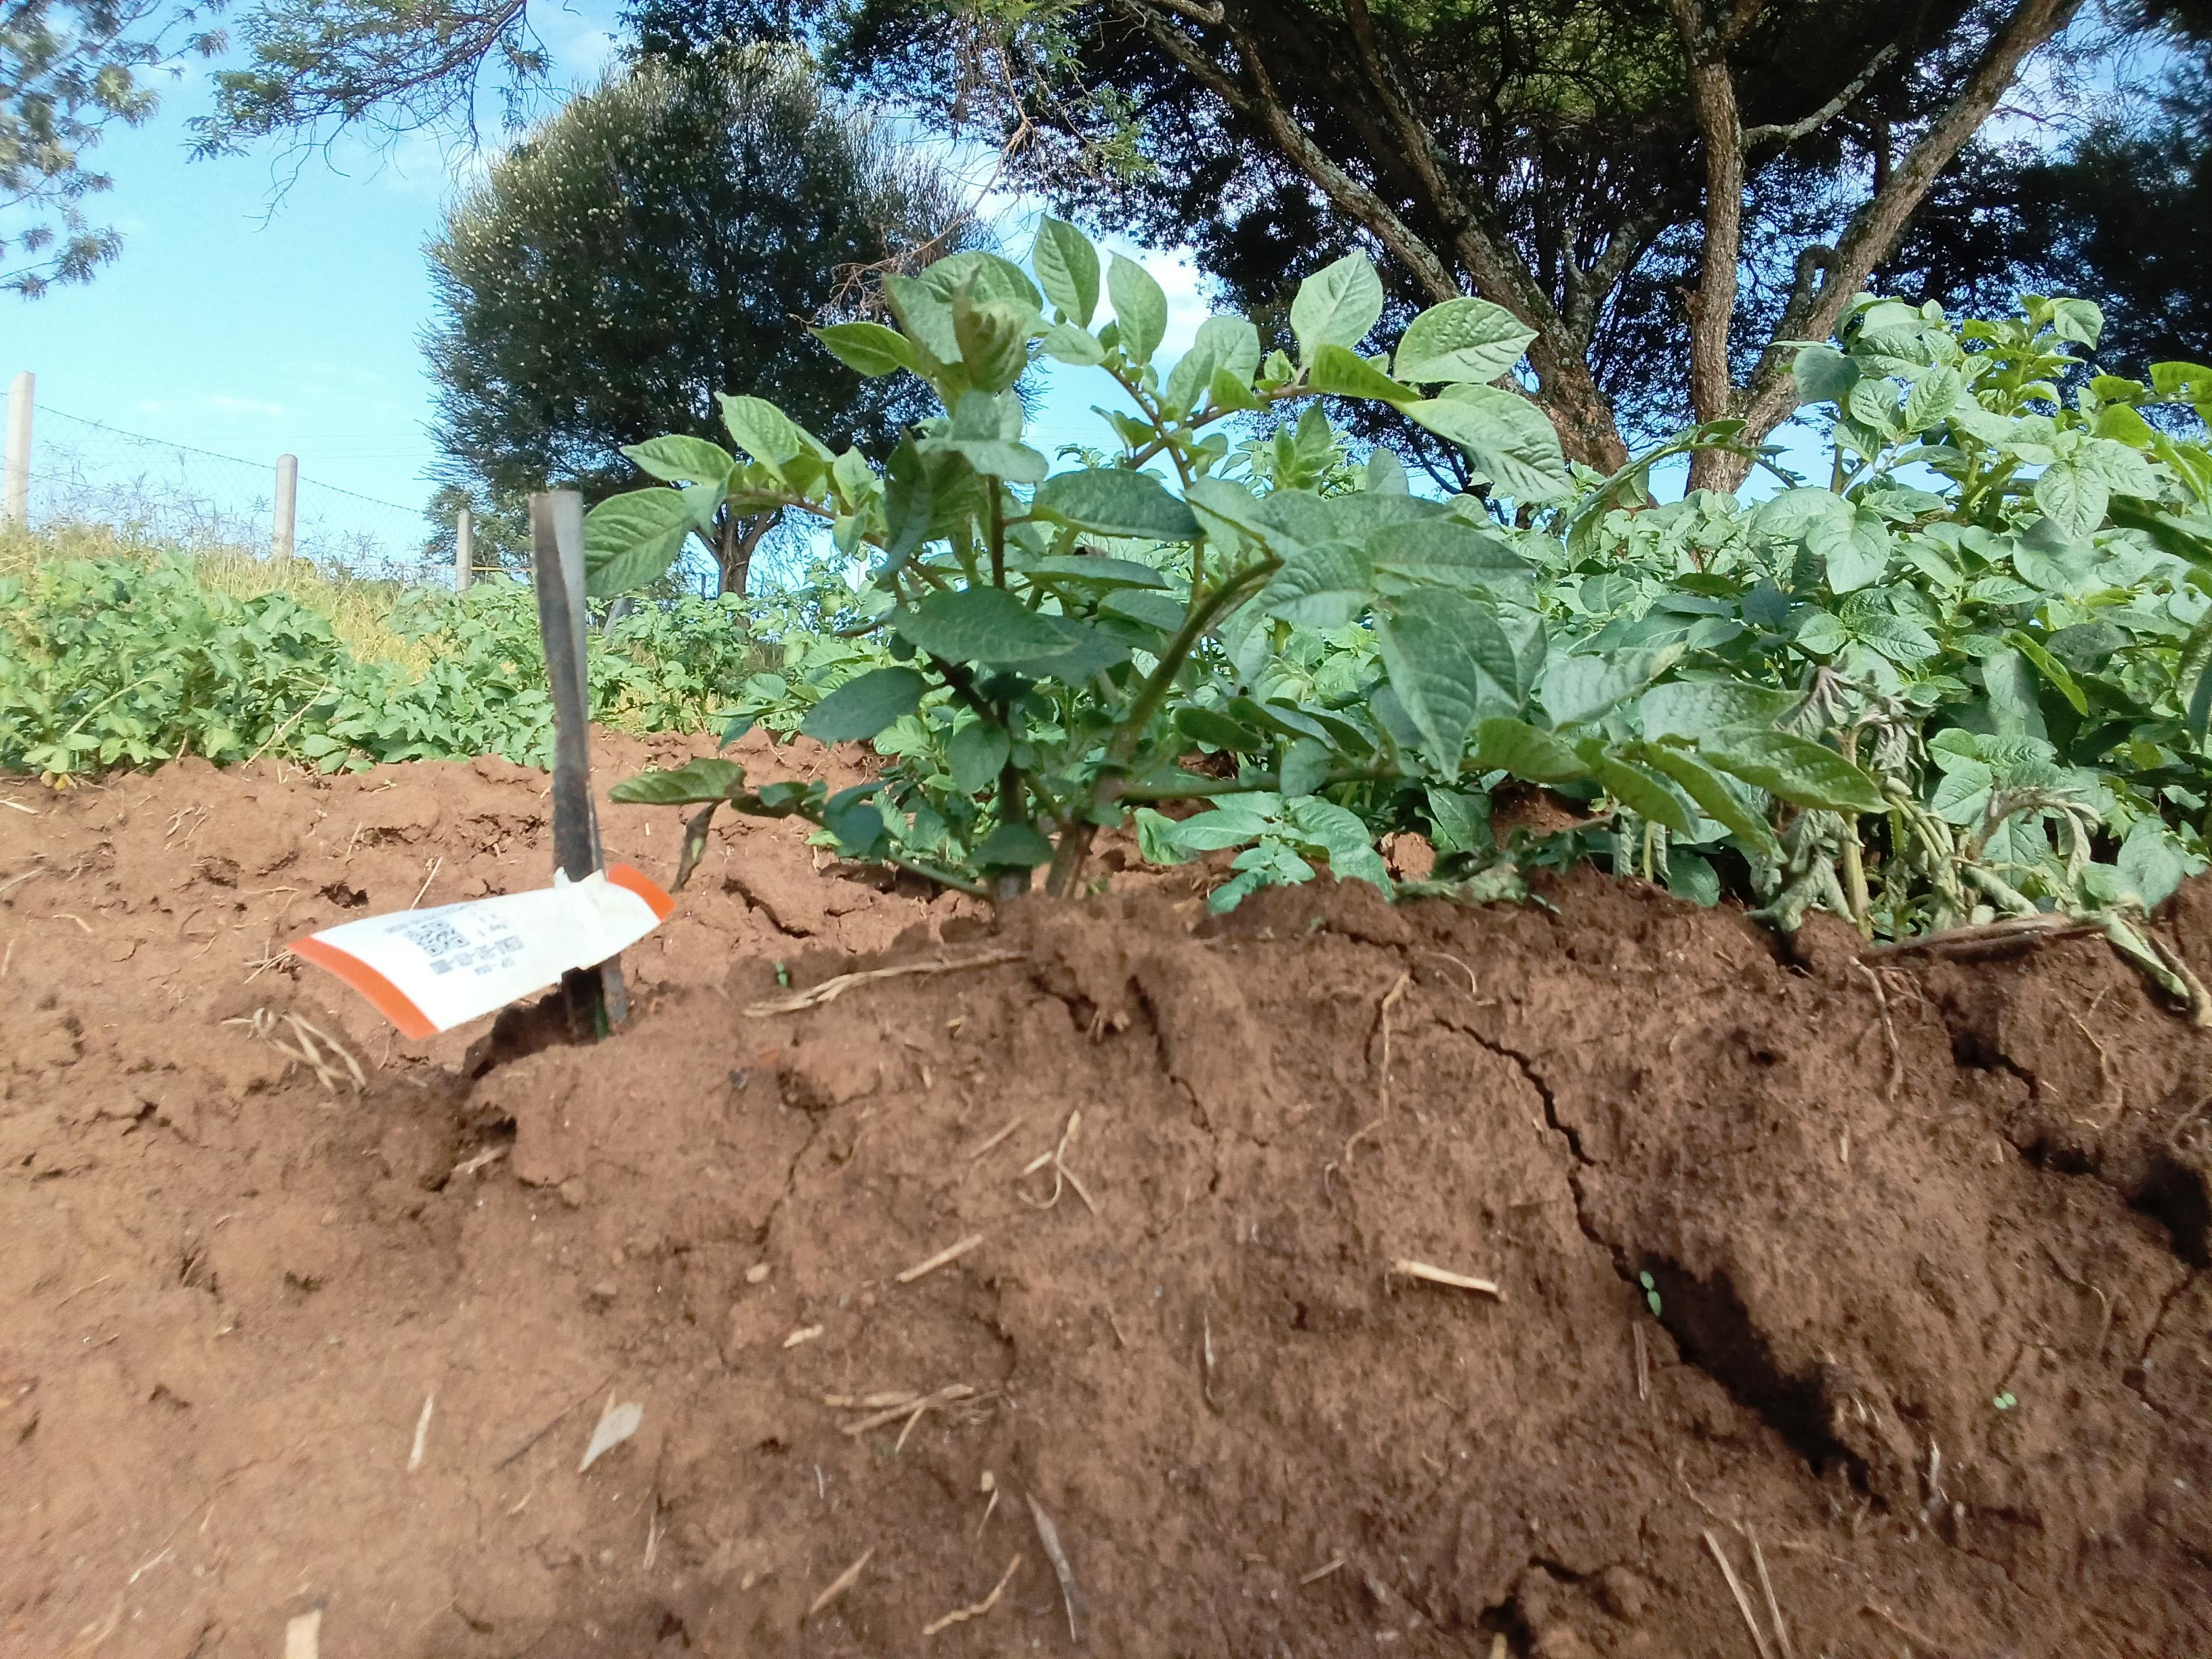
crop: potato
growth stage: vegetative
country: Kenya
